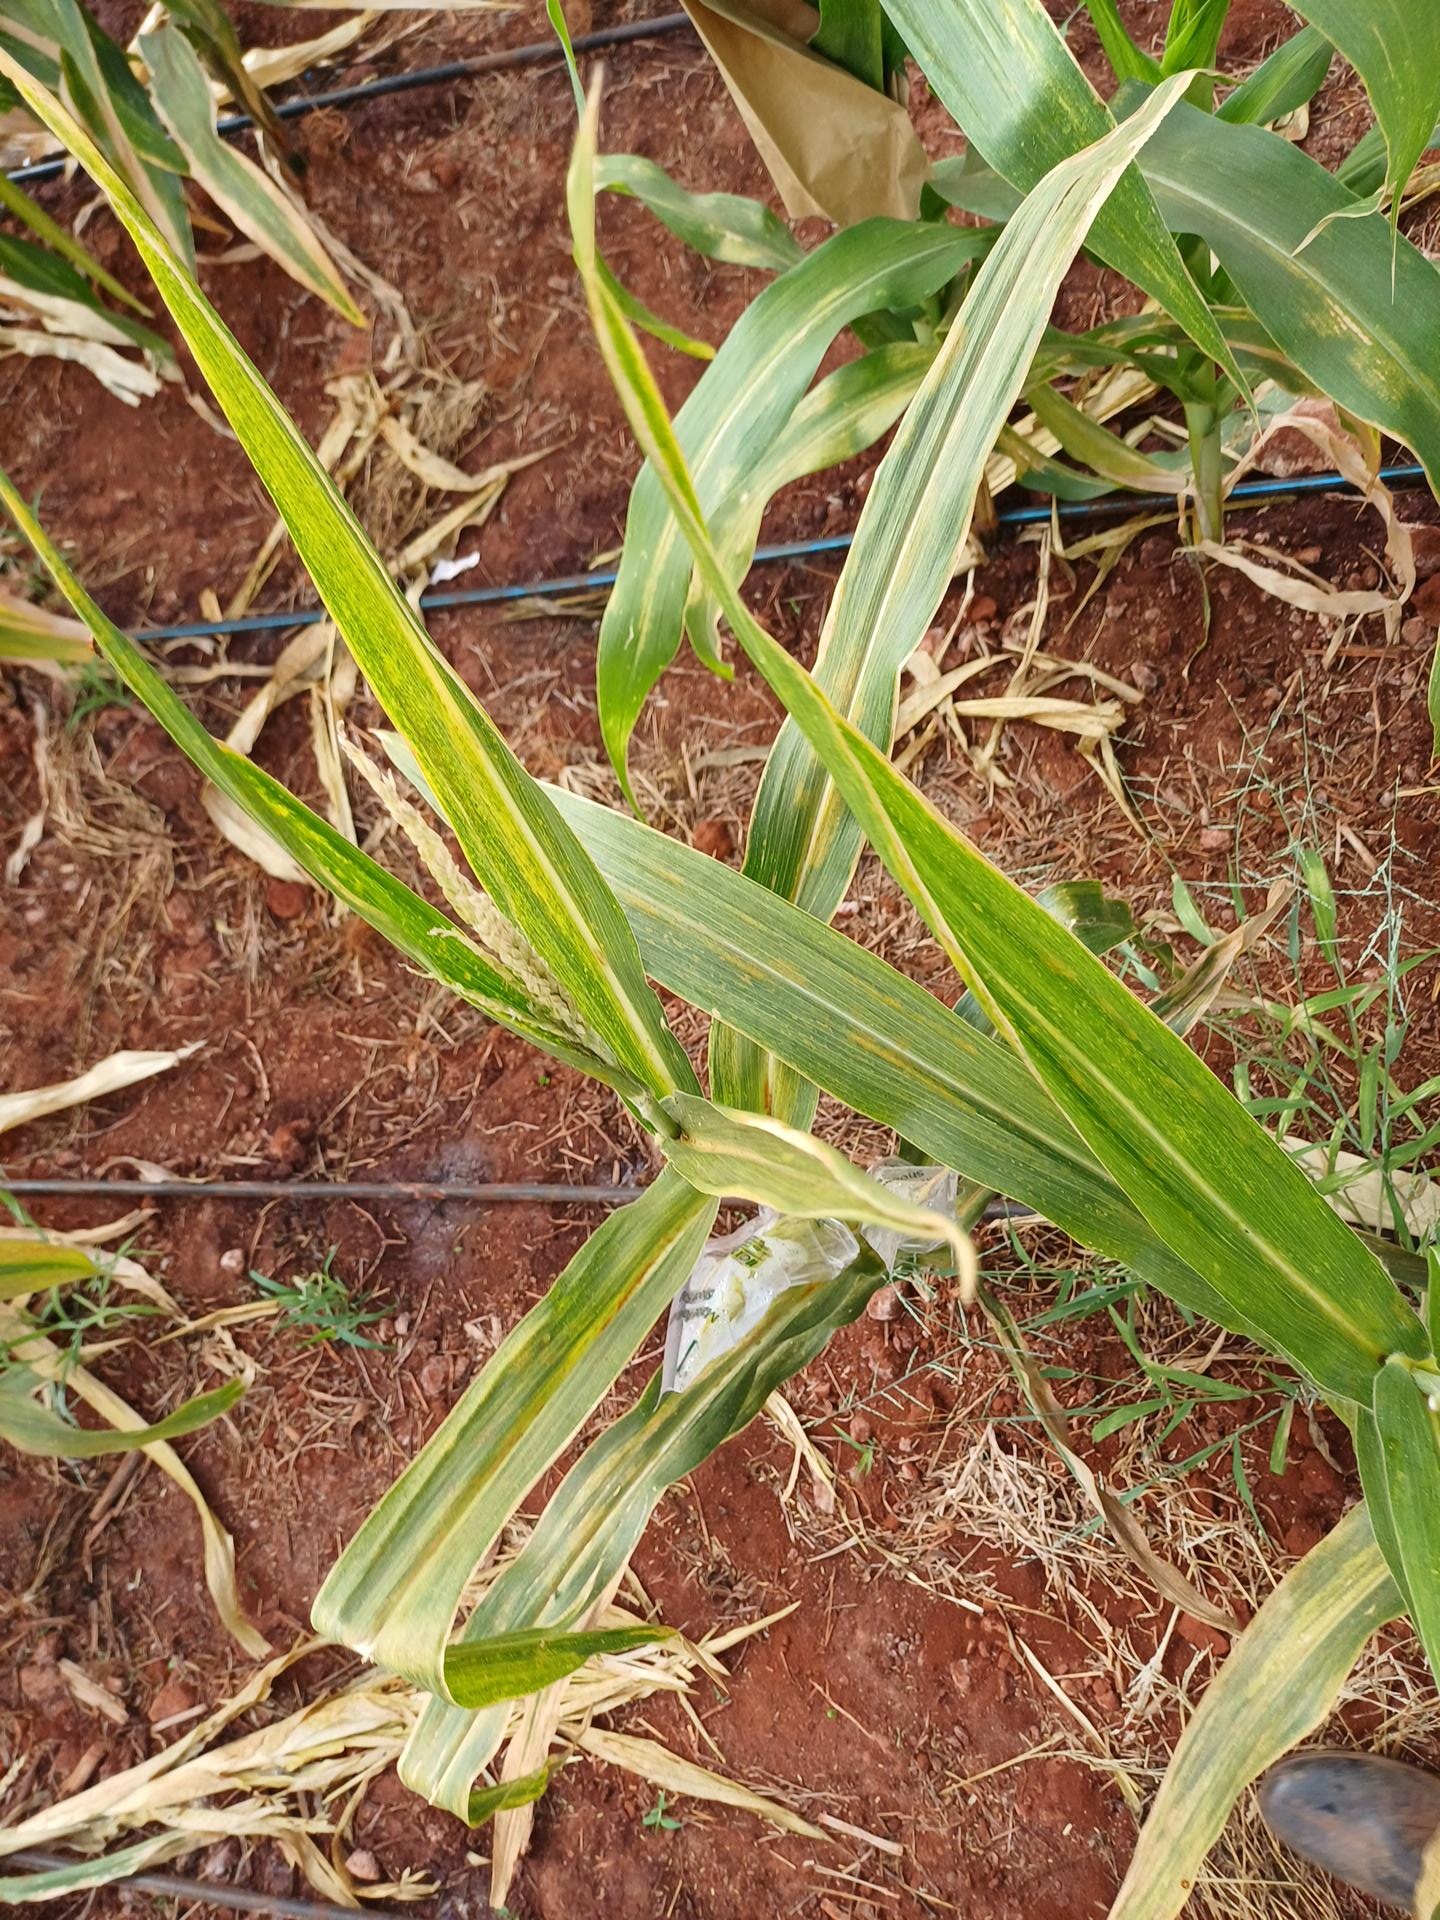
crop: maize
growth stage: flowering
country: Kenya
